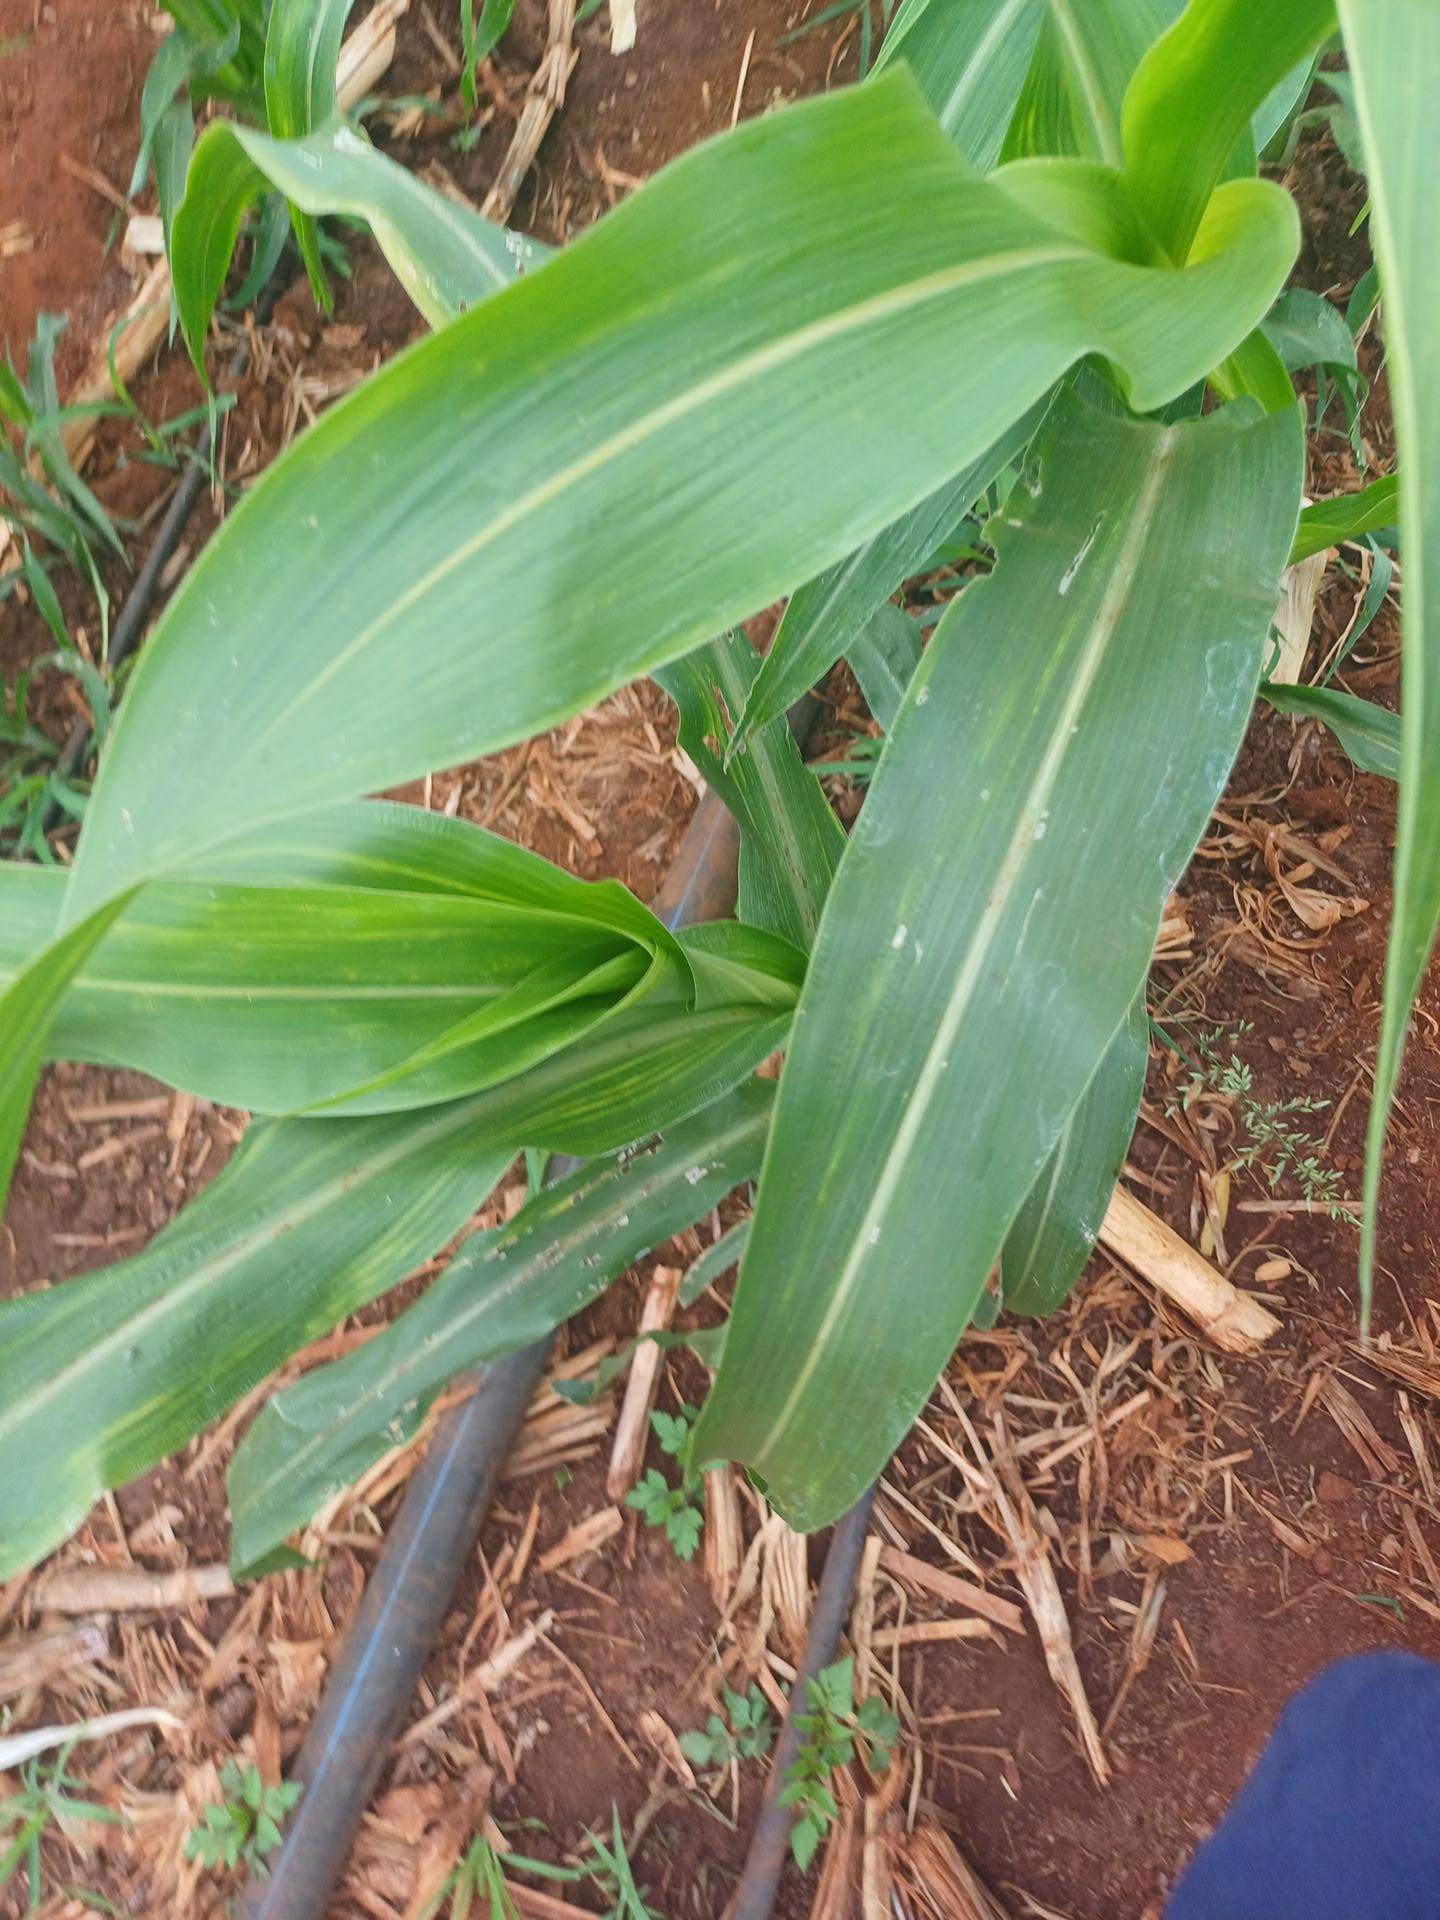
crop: sorghum
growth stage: vegetative
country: Kenya
